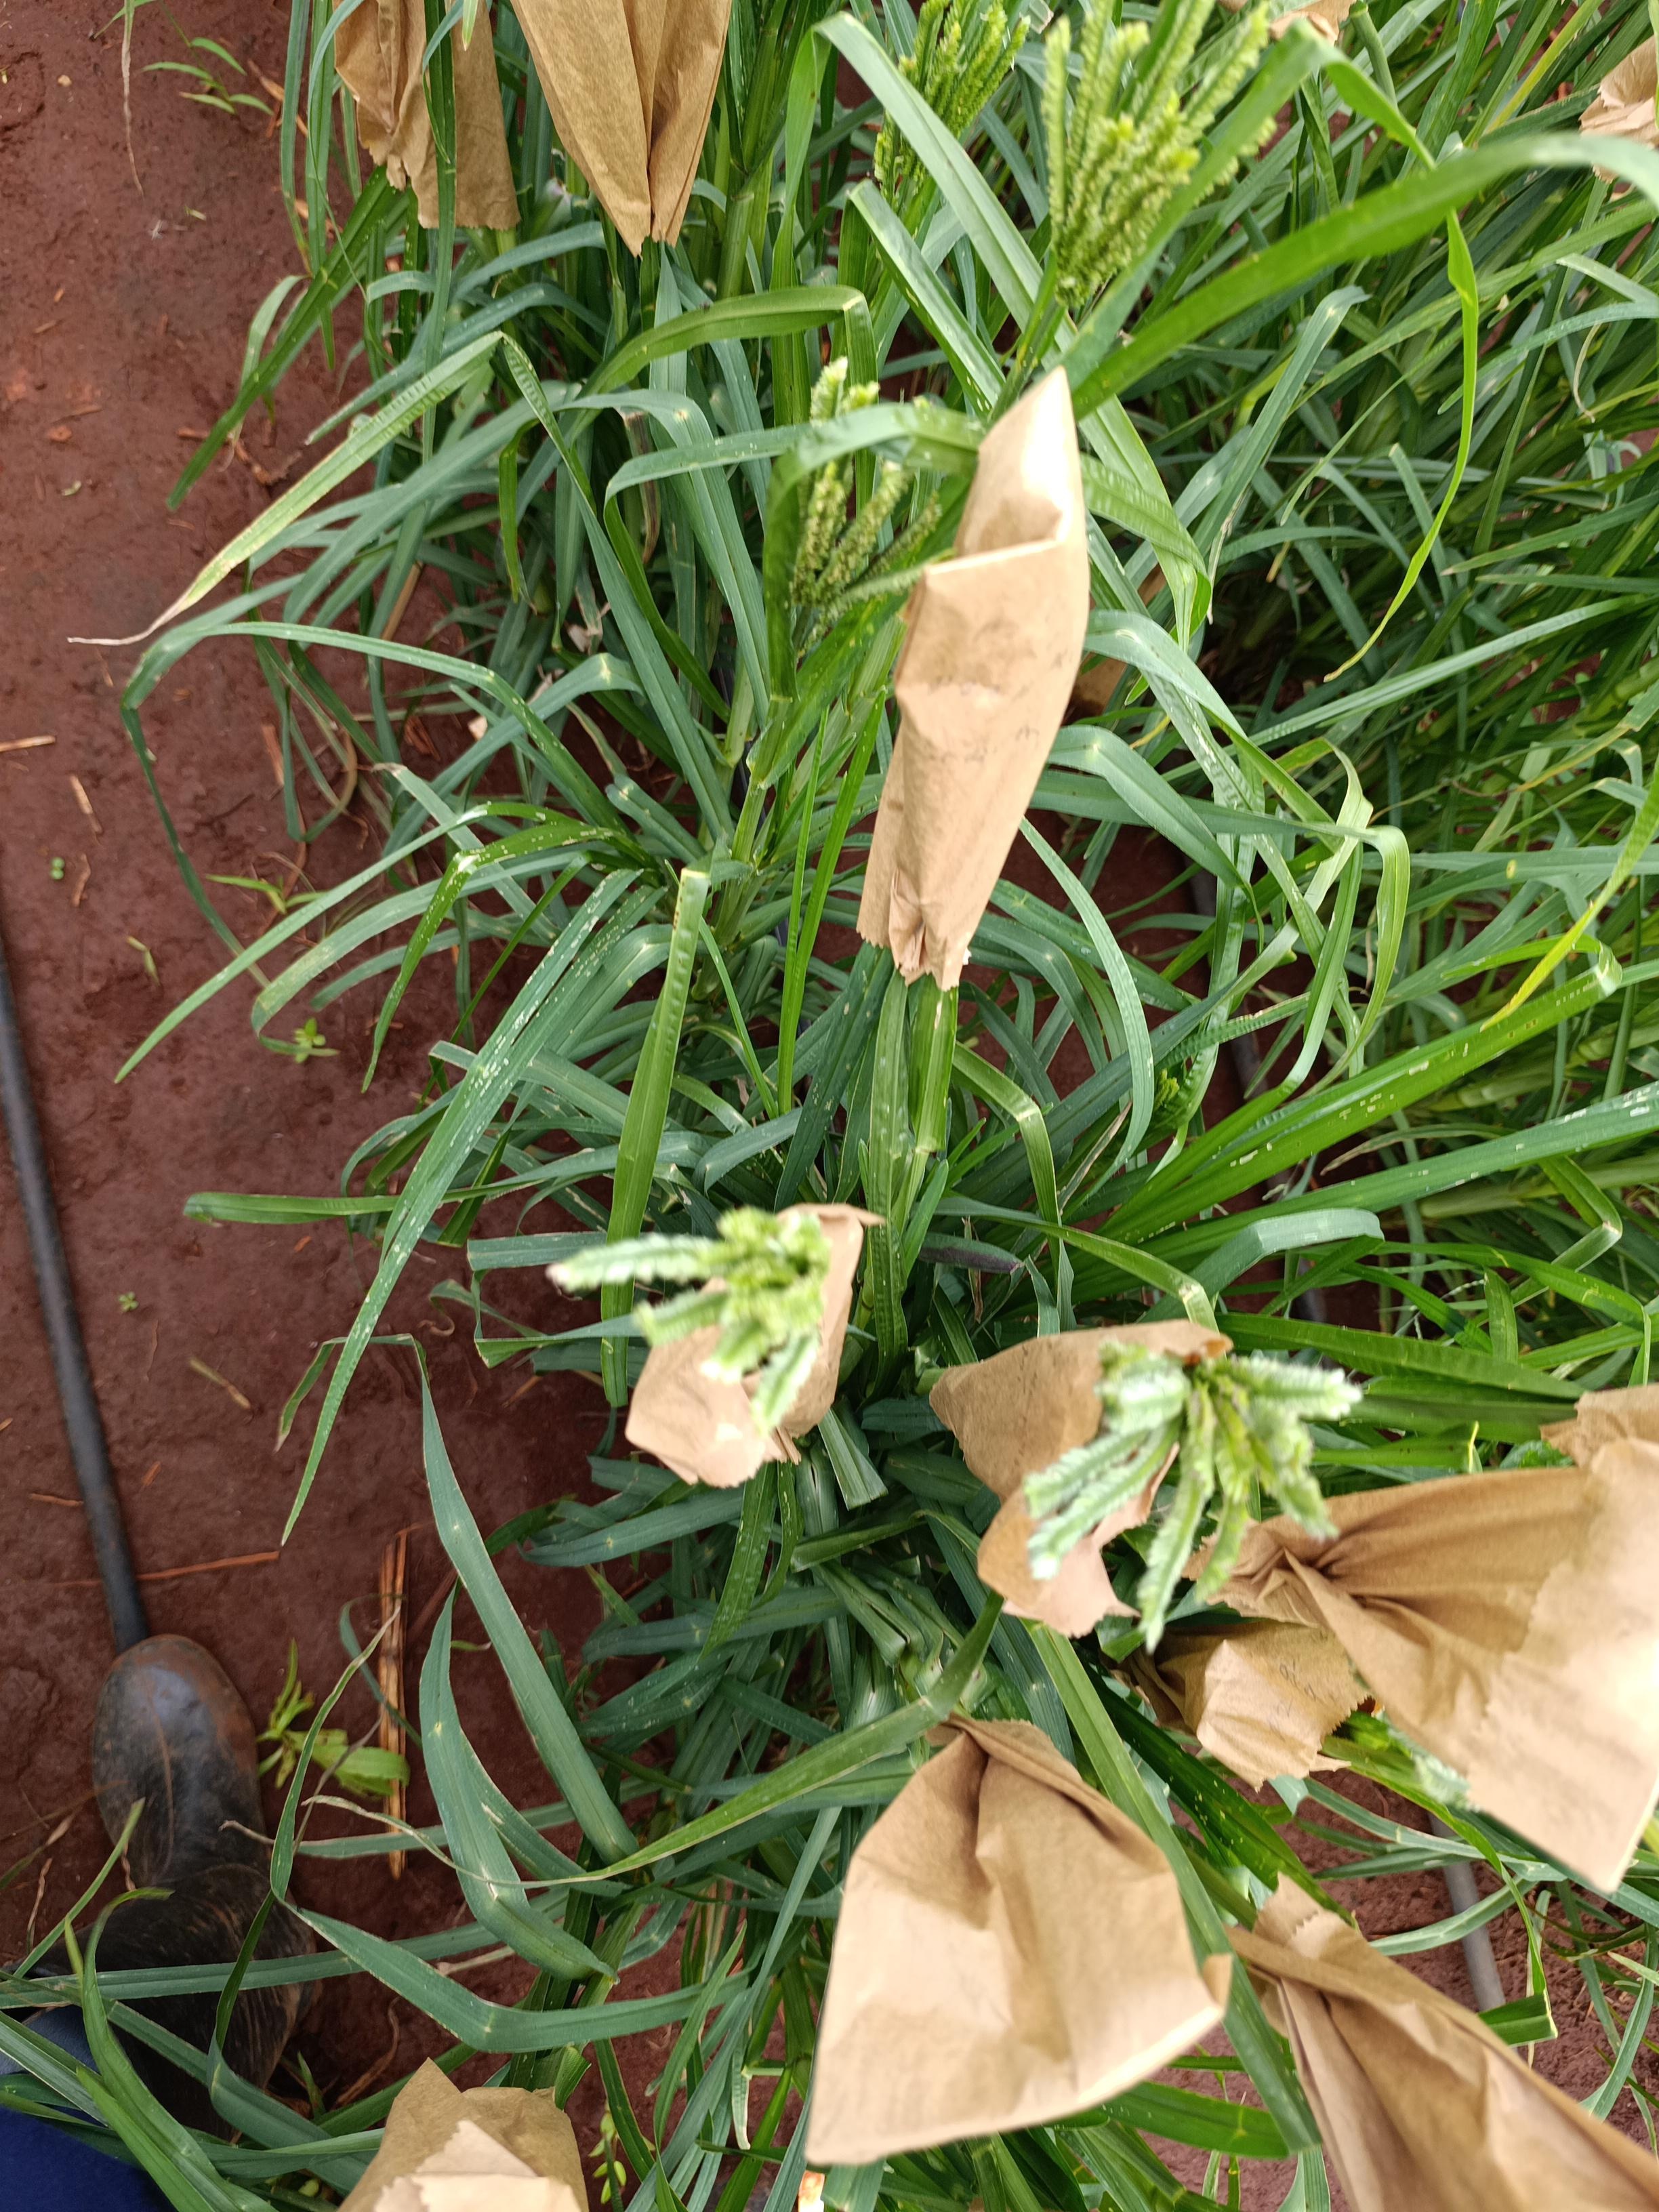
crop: finger millet
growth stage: flowering
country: Kenya
